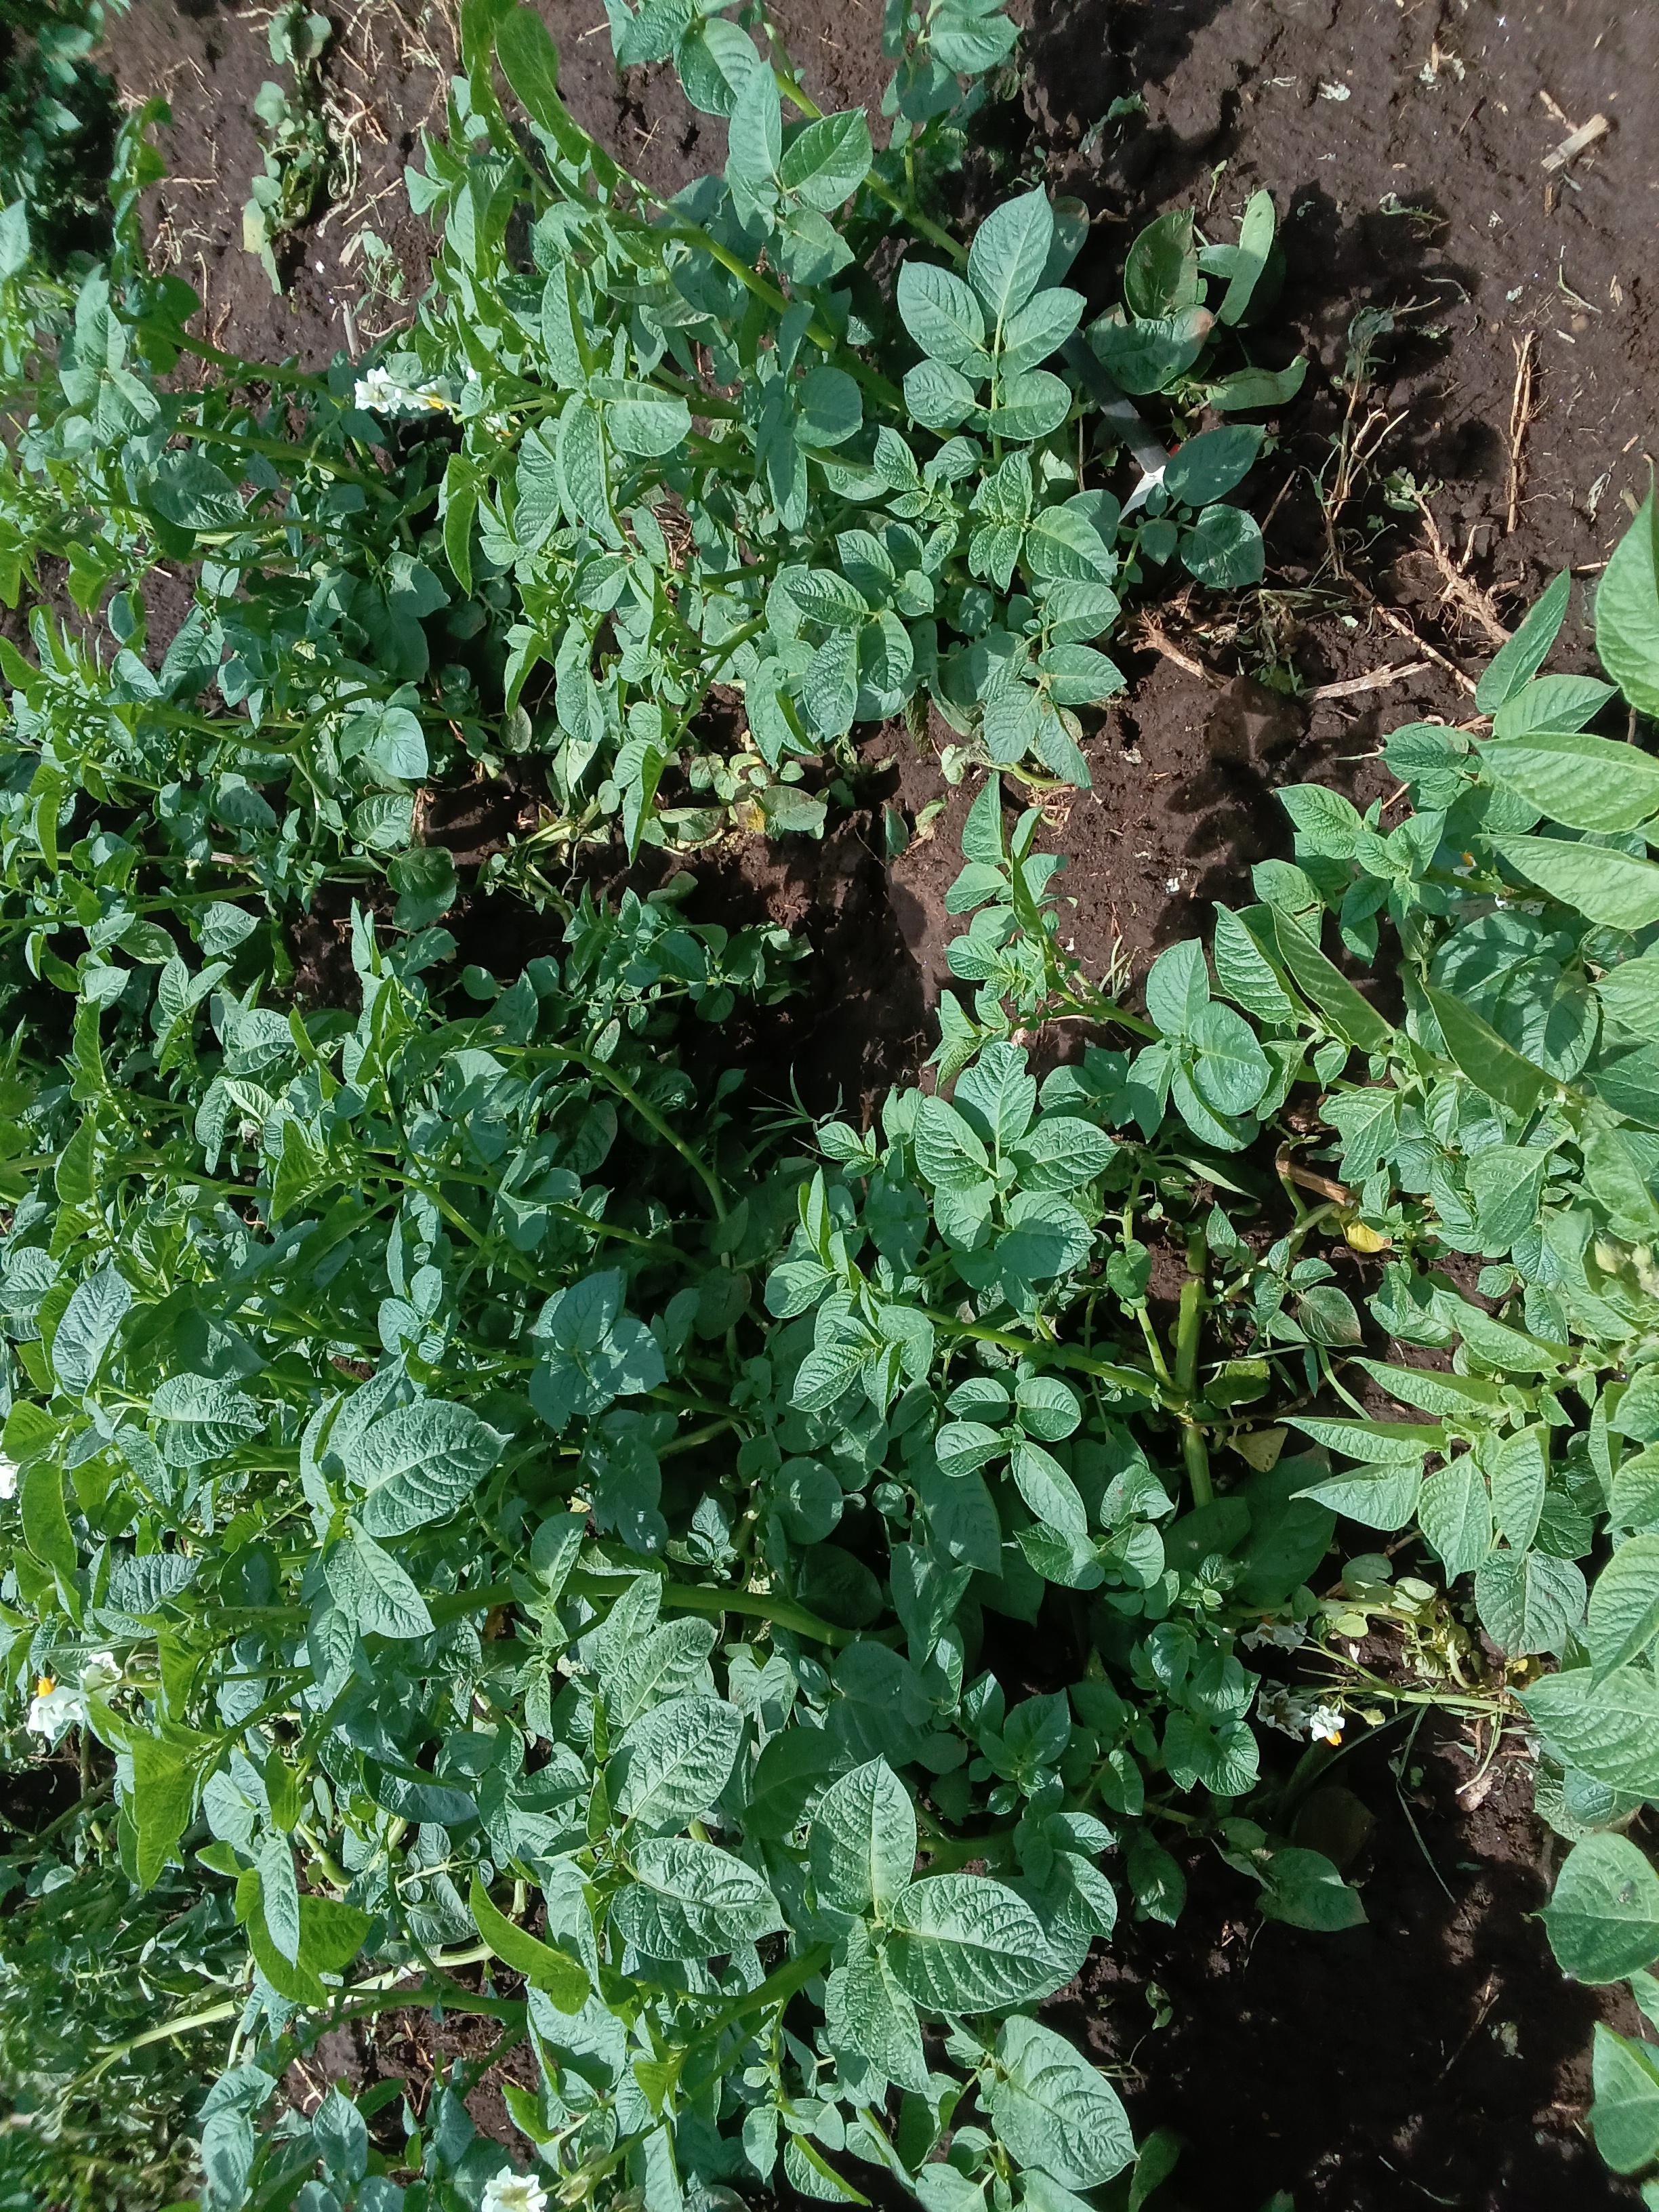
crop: potato
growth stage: flowering
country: Kenya
